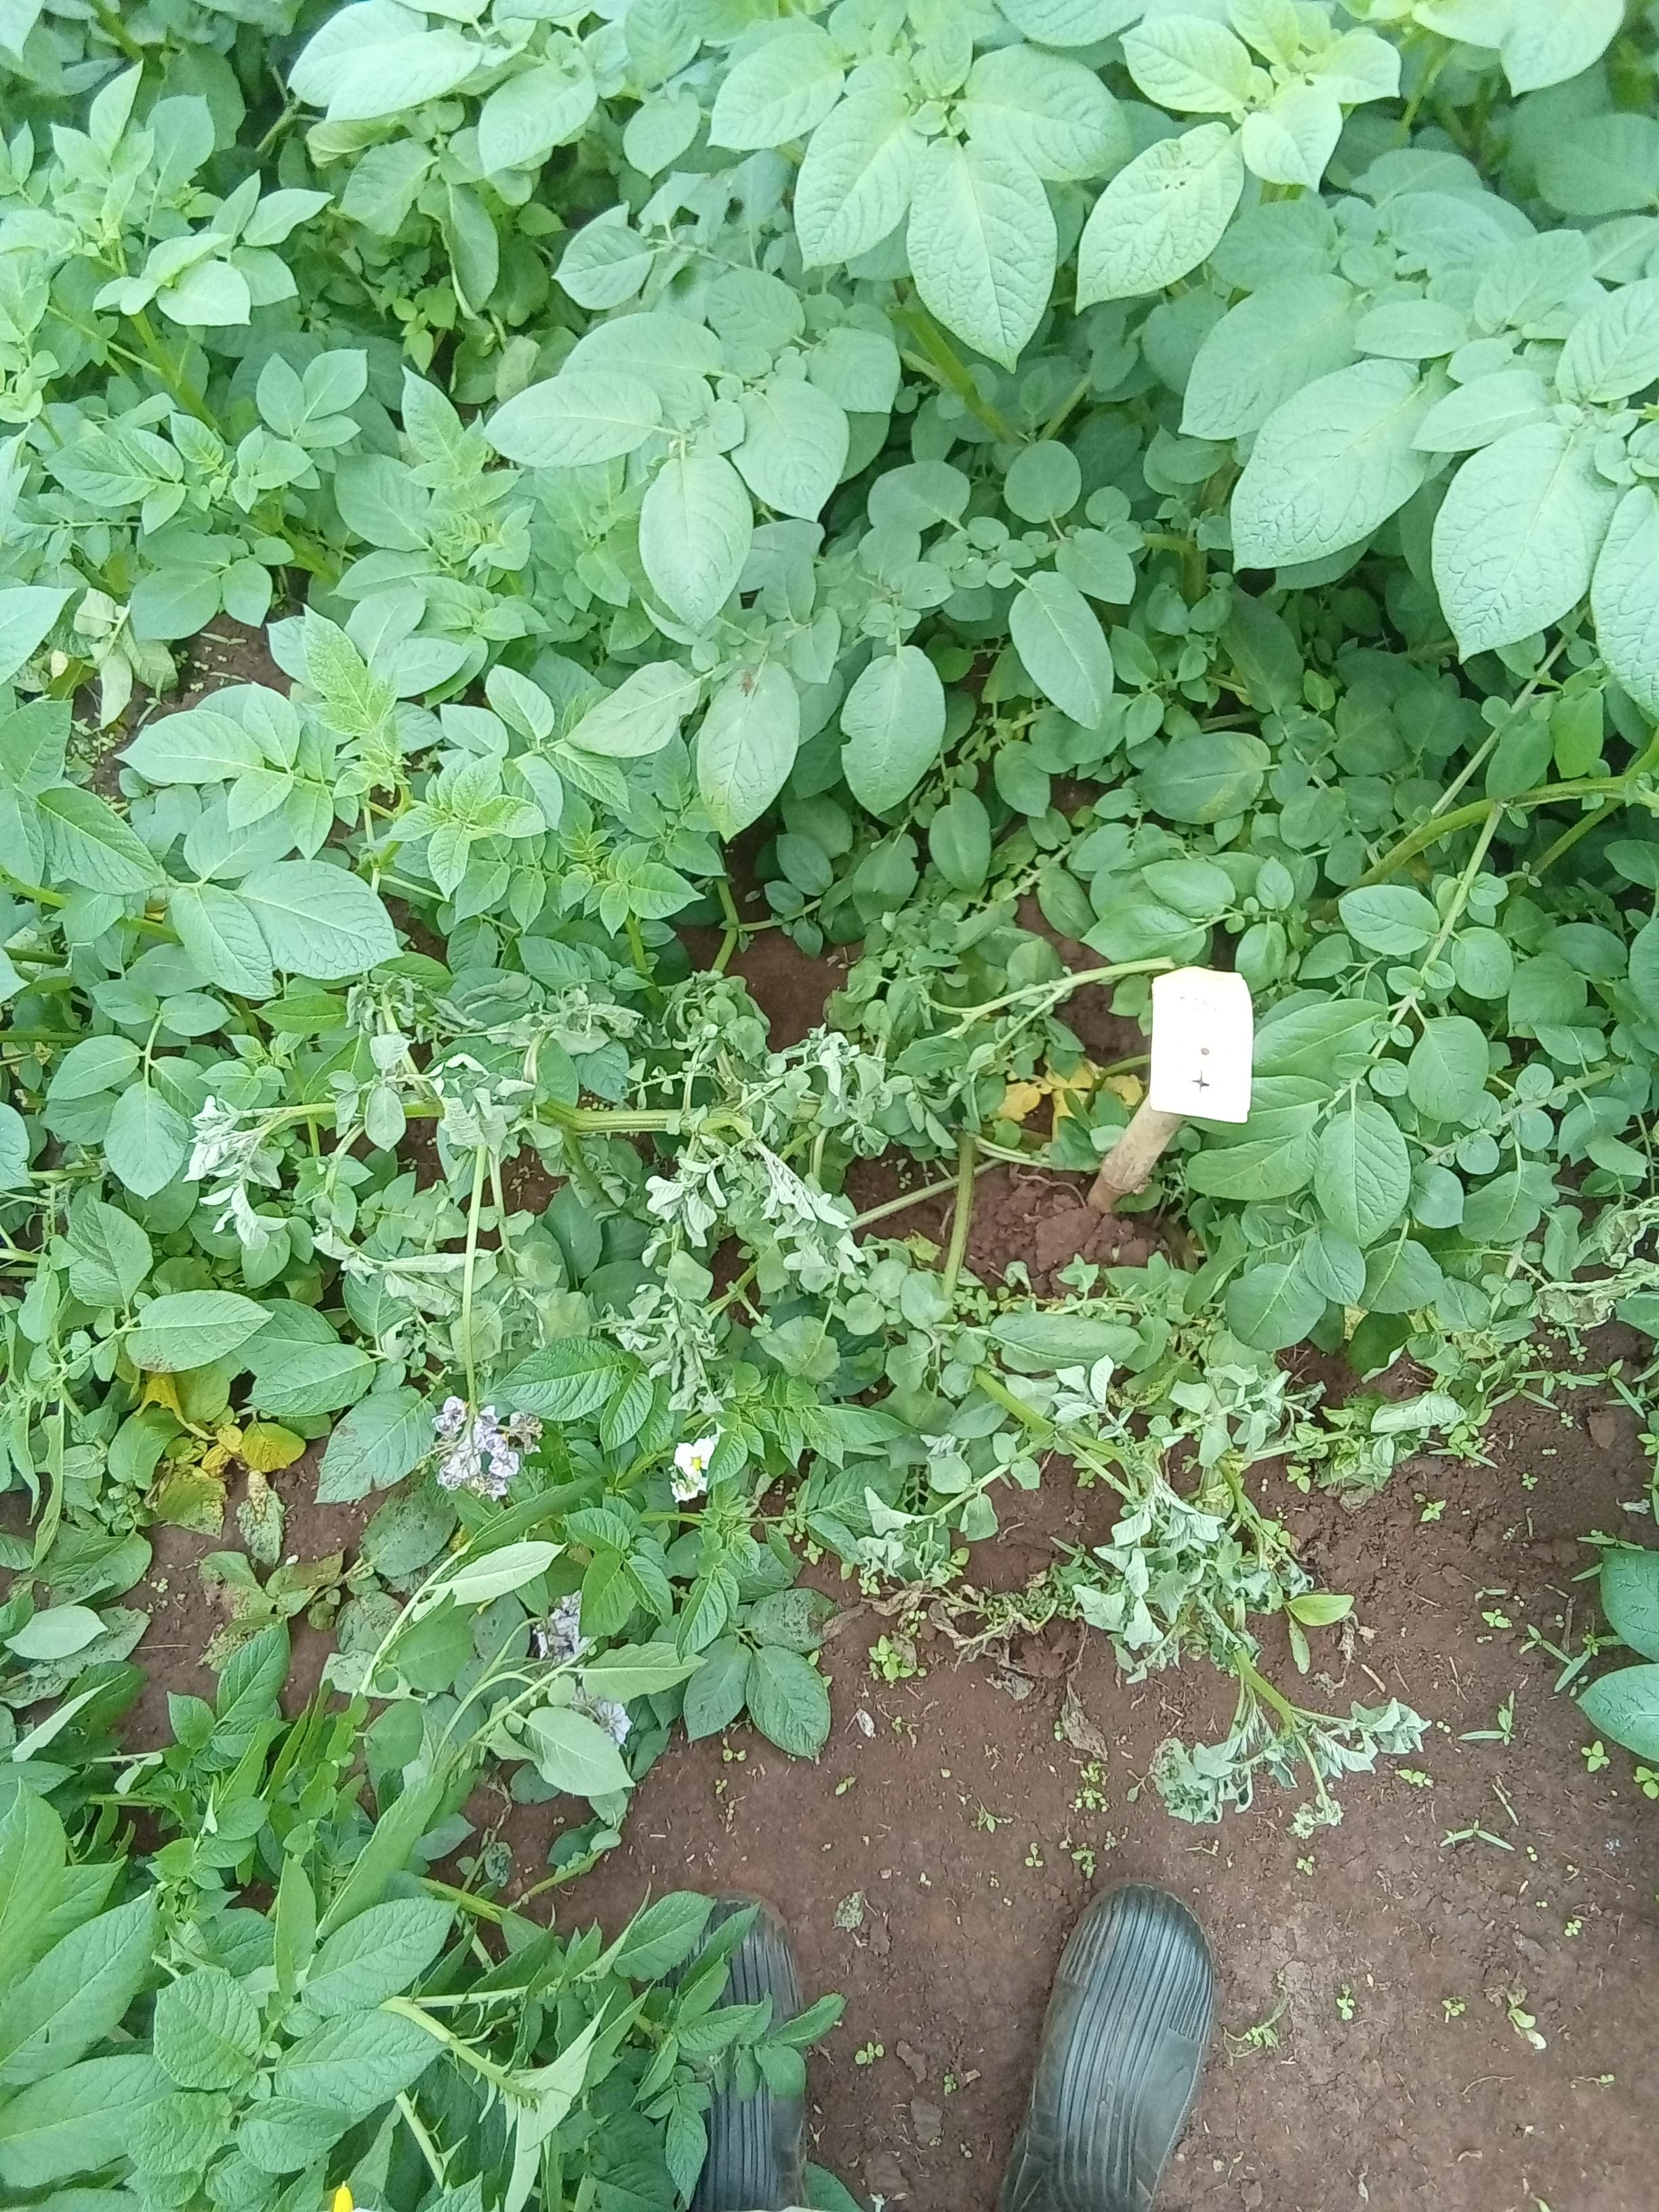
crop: potato
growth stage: flowering
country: Kenya
